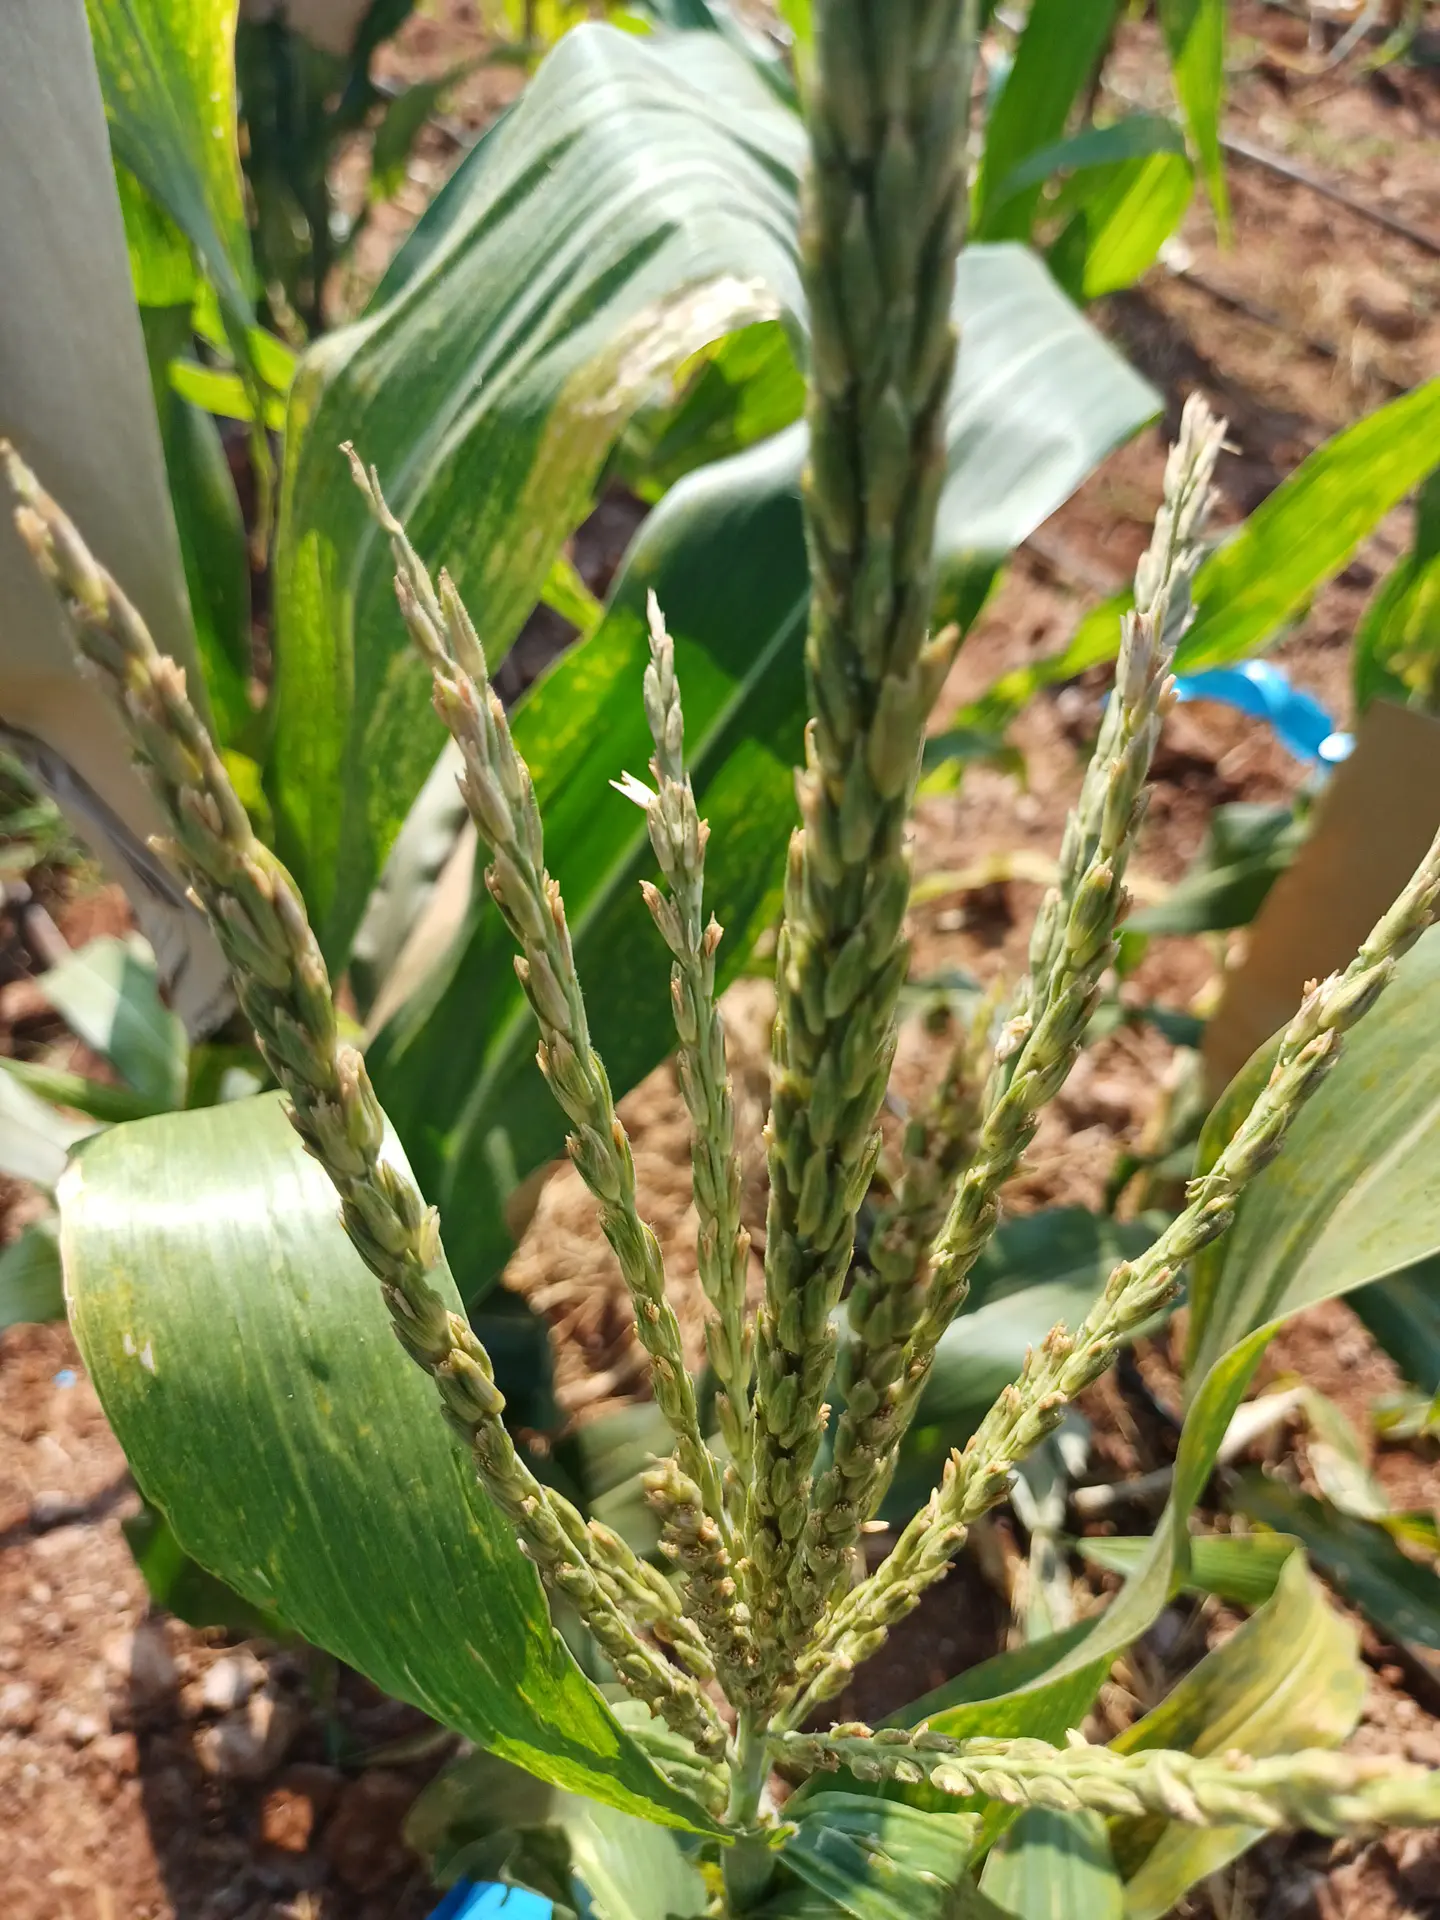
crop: maize
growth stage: flowering
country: Kenya
